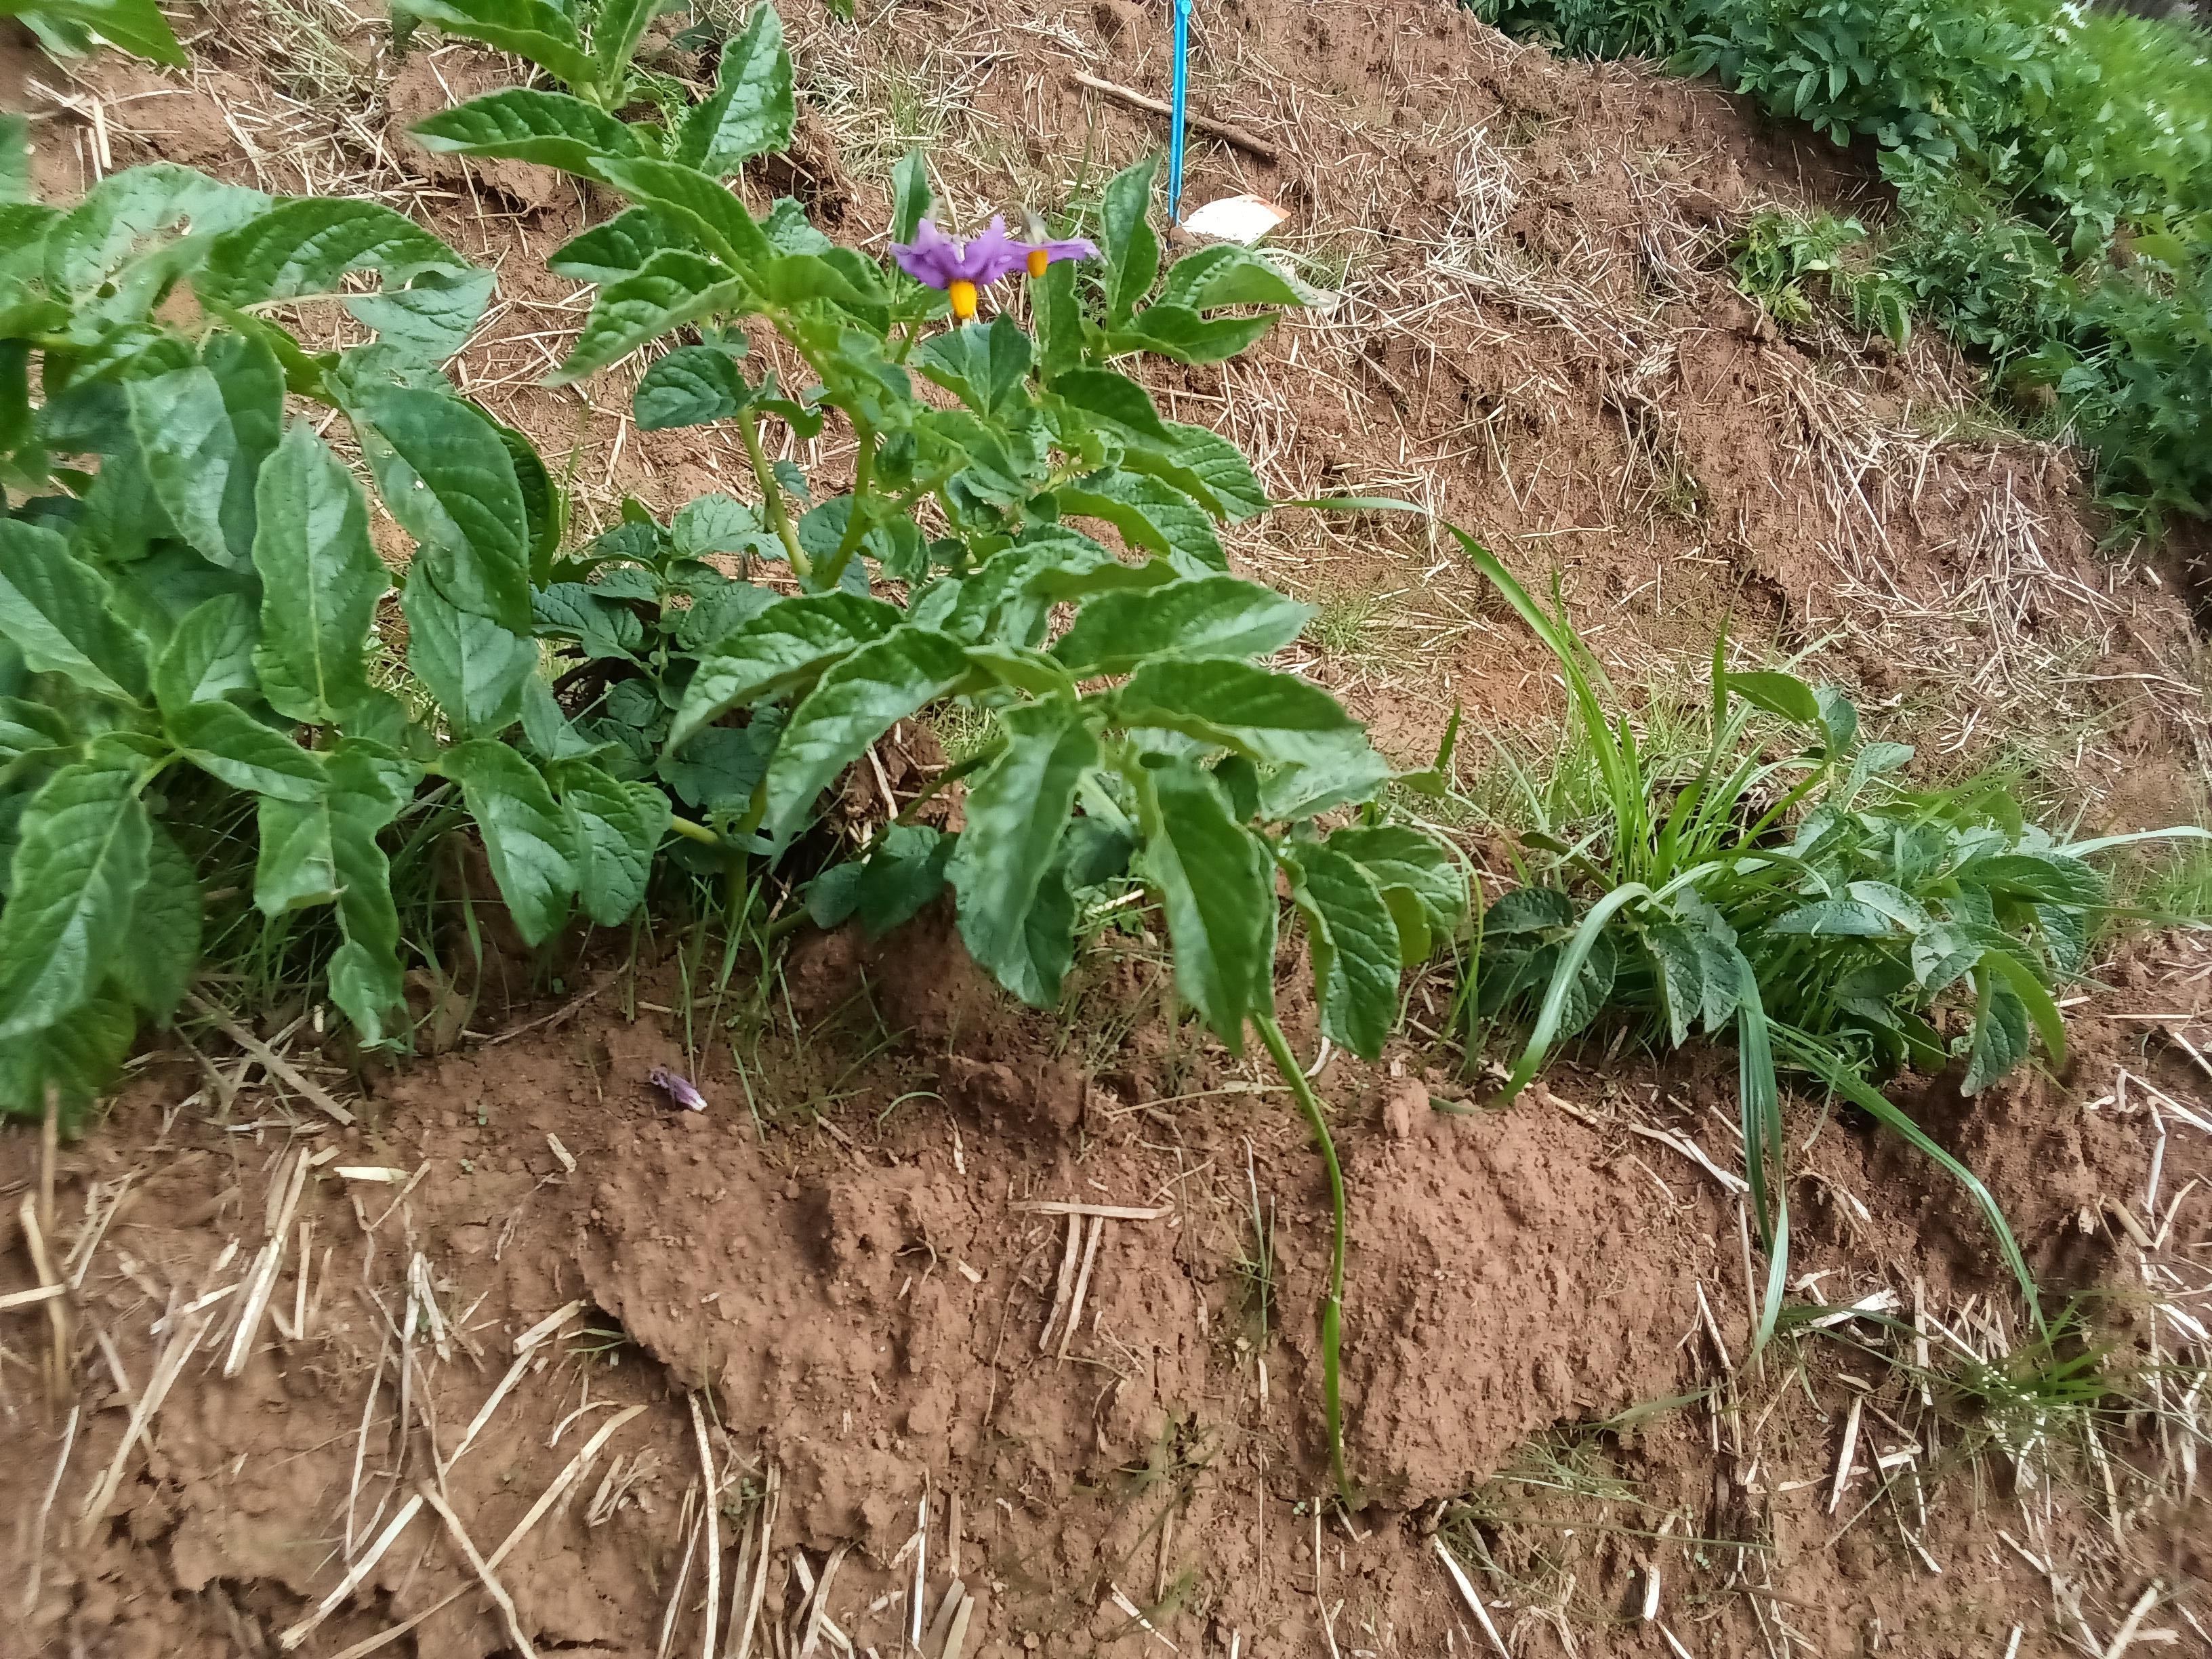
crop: potato
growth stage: flowering
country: Kenya
